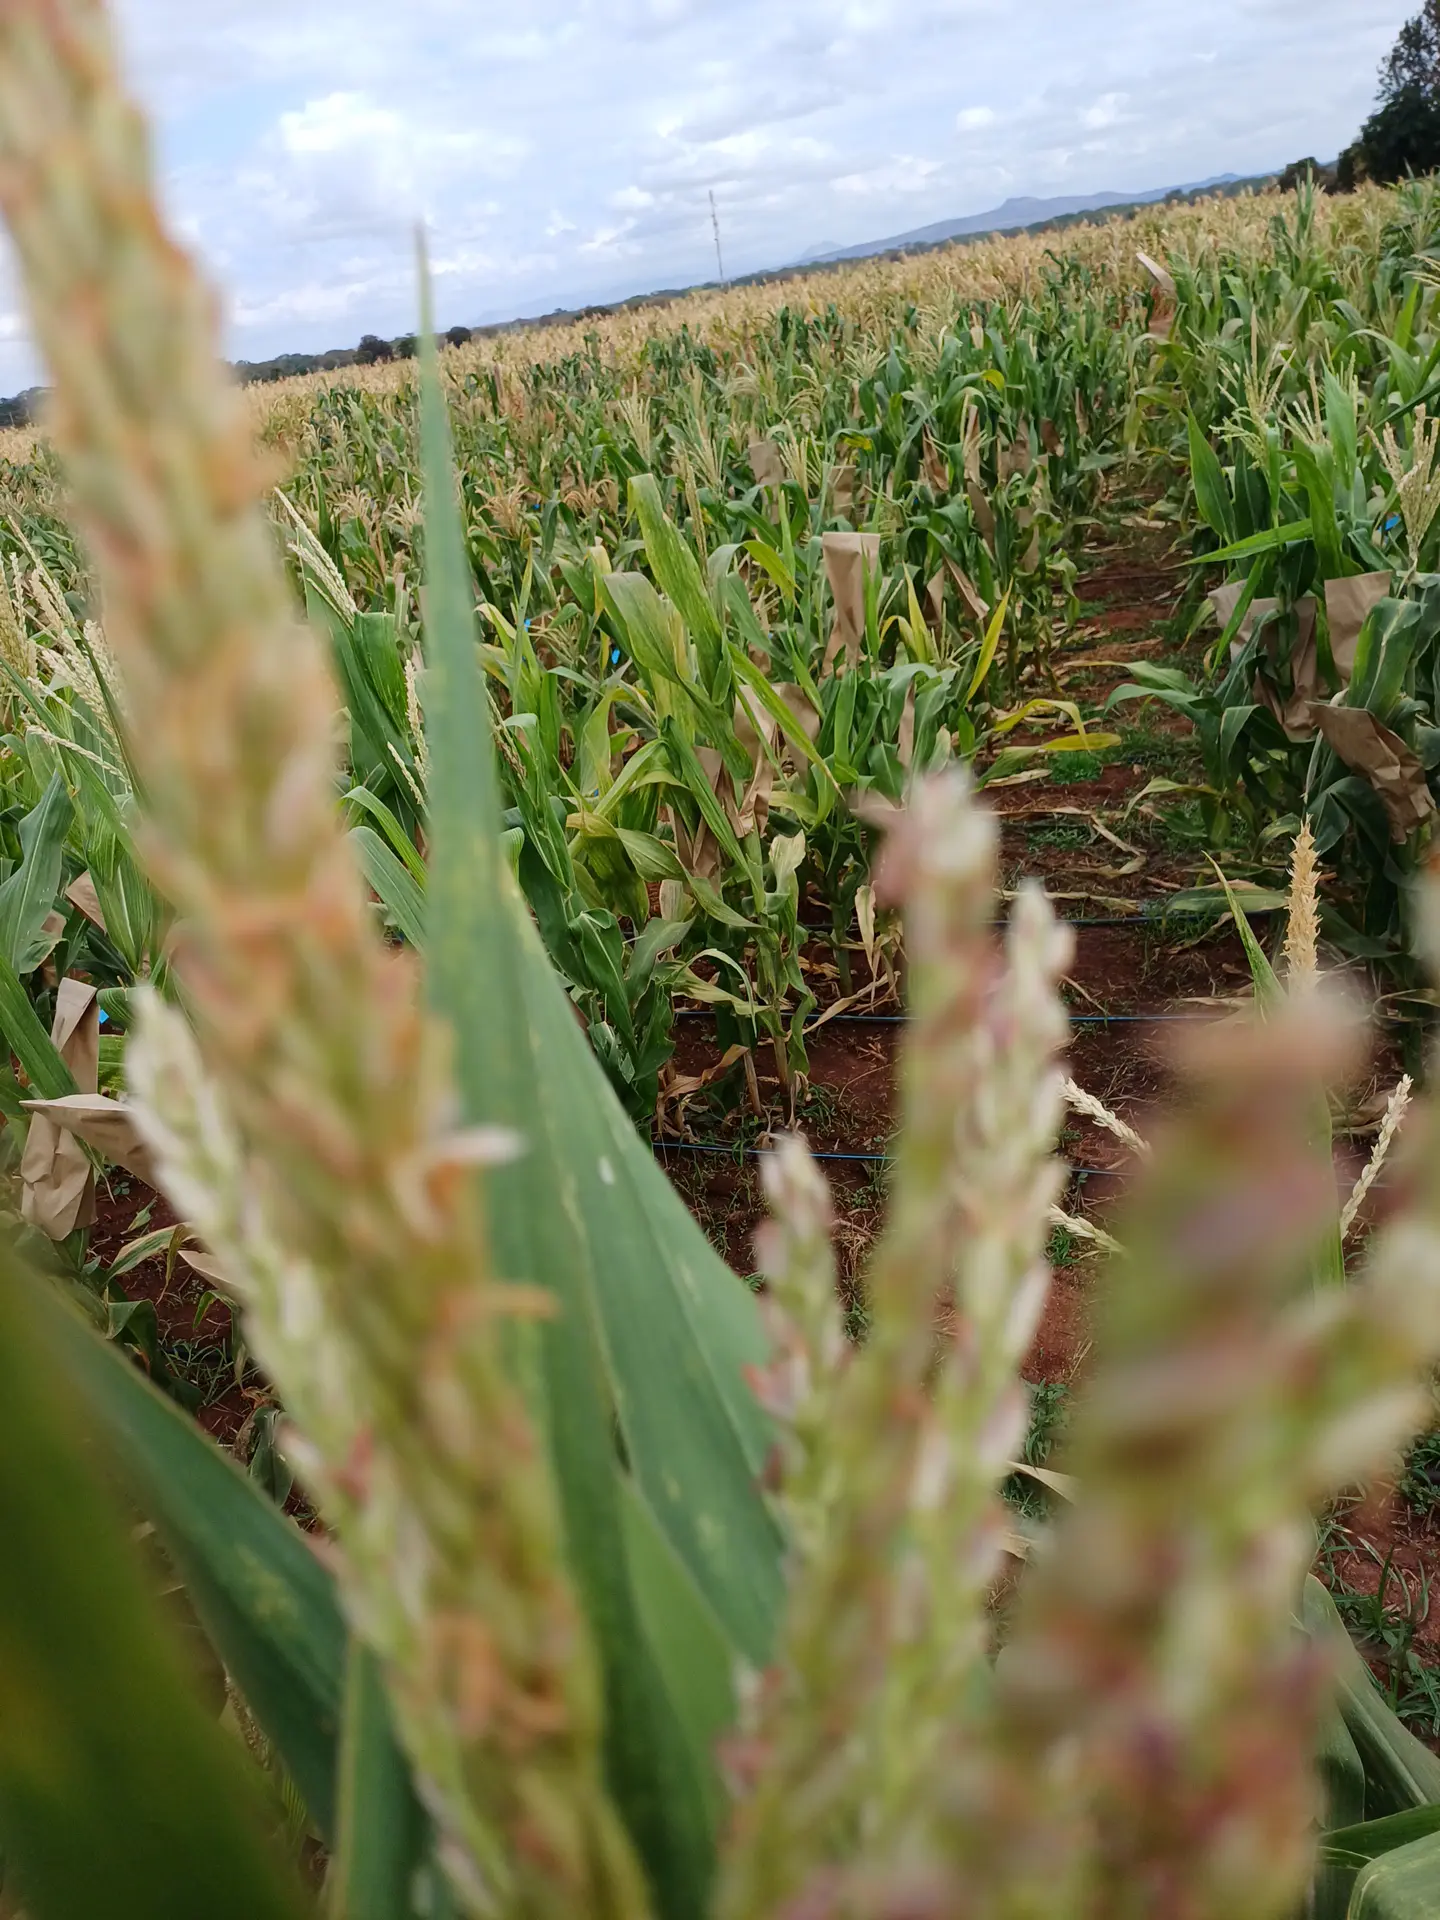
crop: maize
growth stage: flowering
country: Kenya
